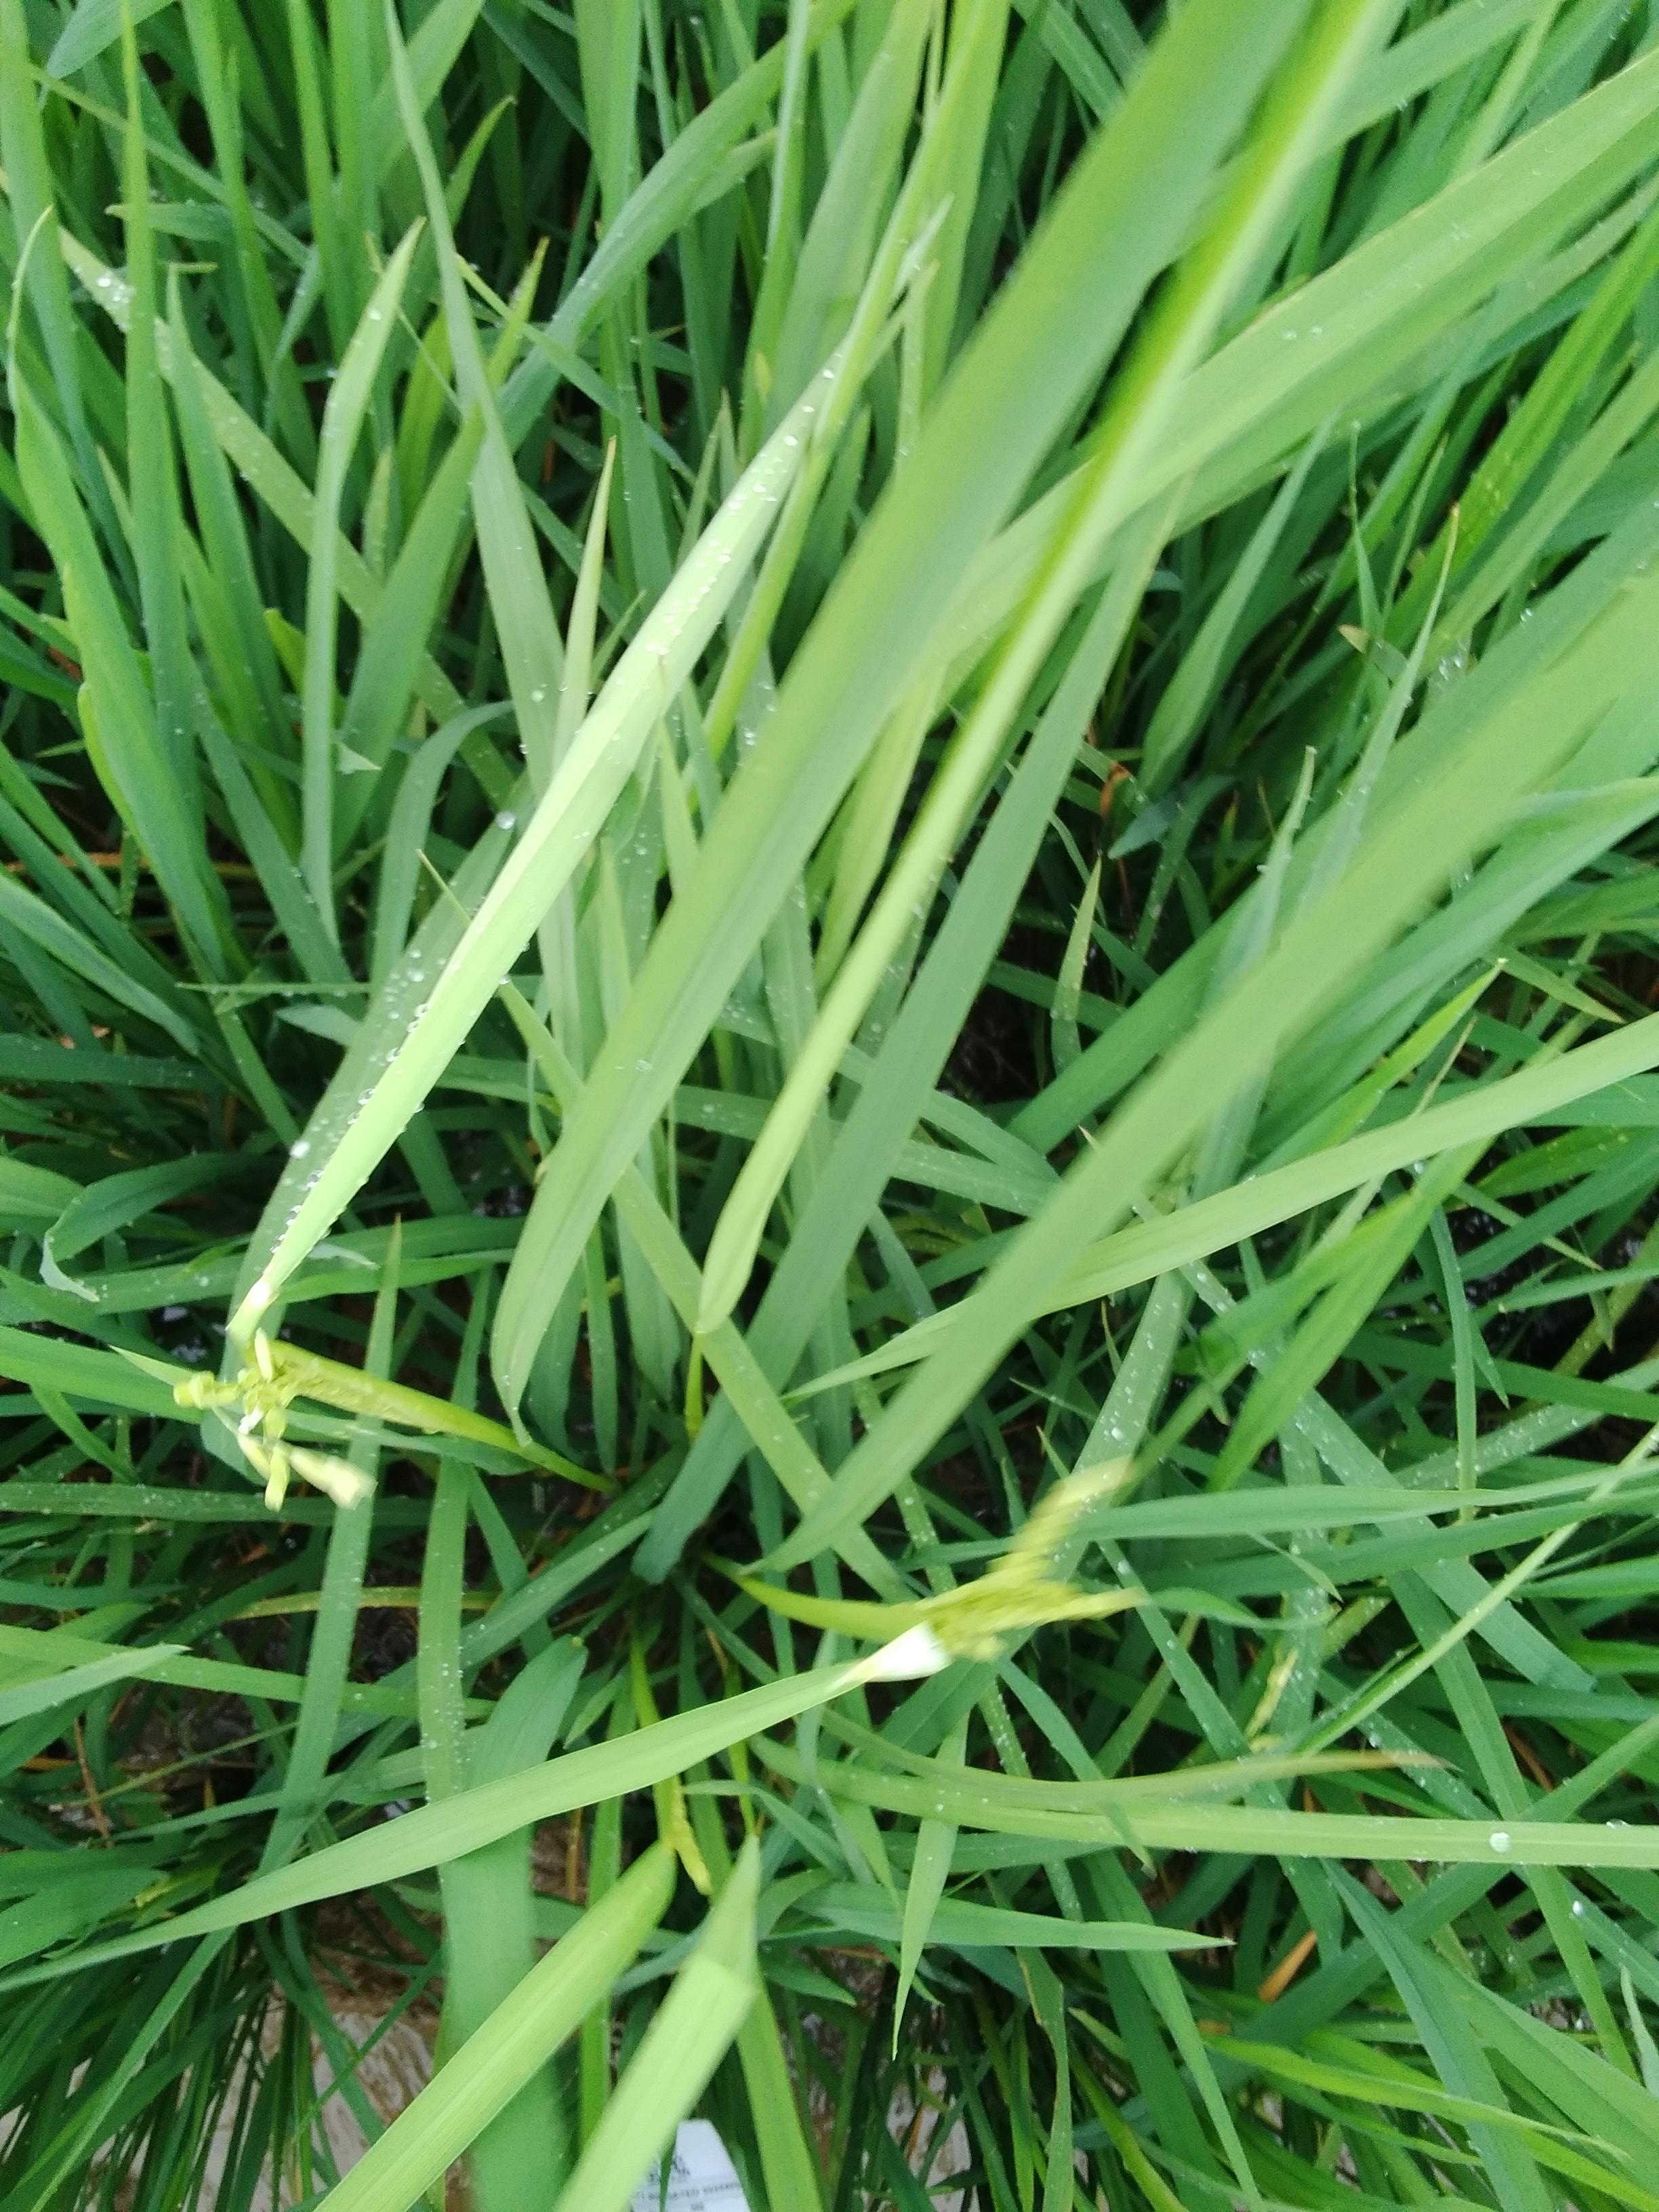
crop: rice
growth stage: heading
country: Nigeria
